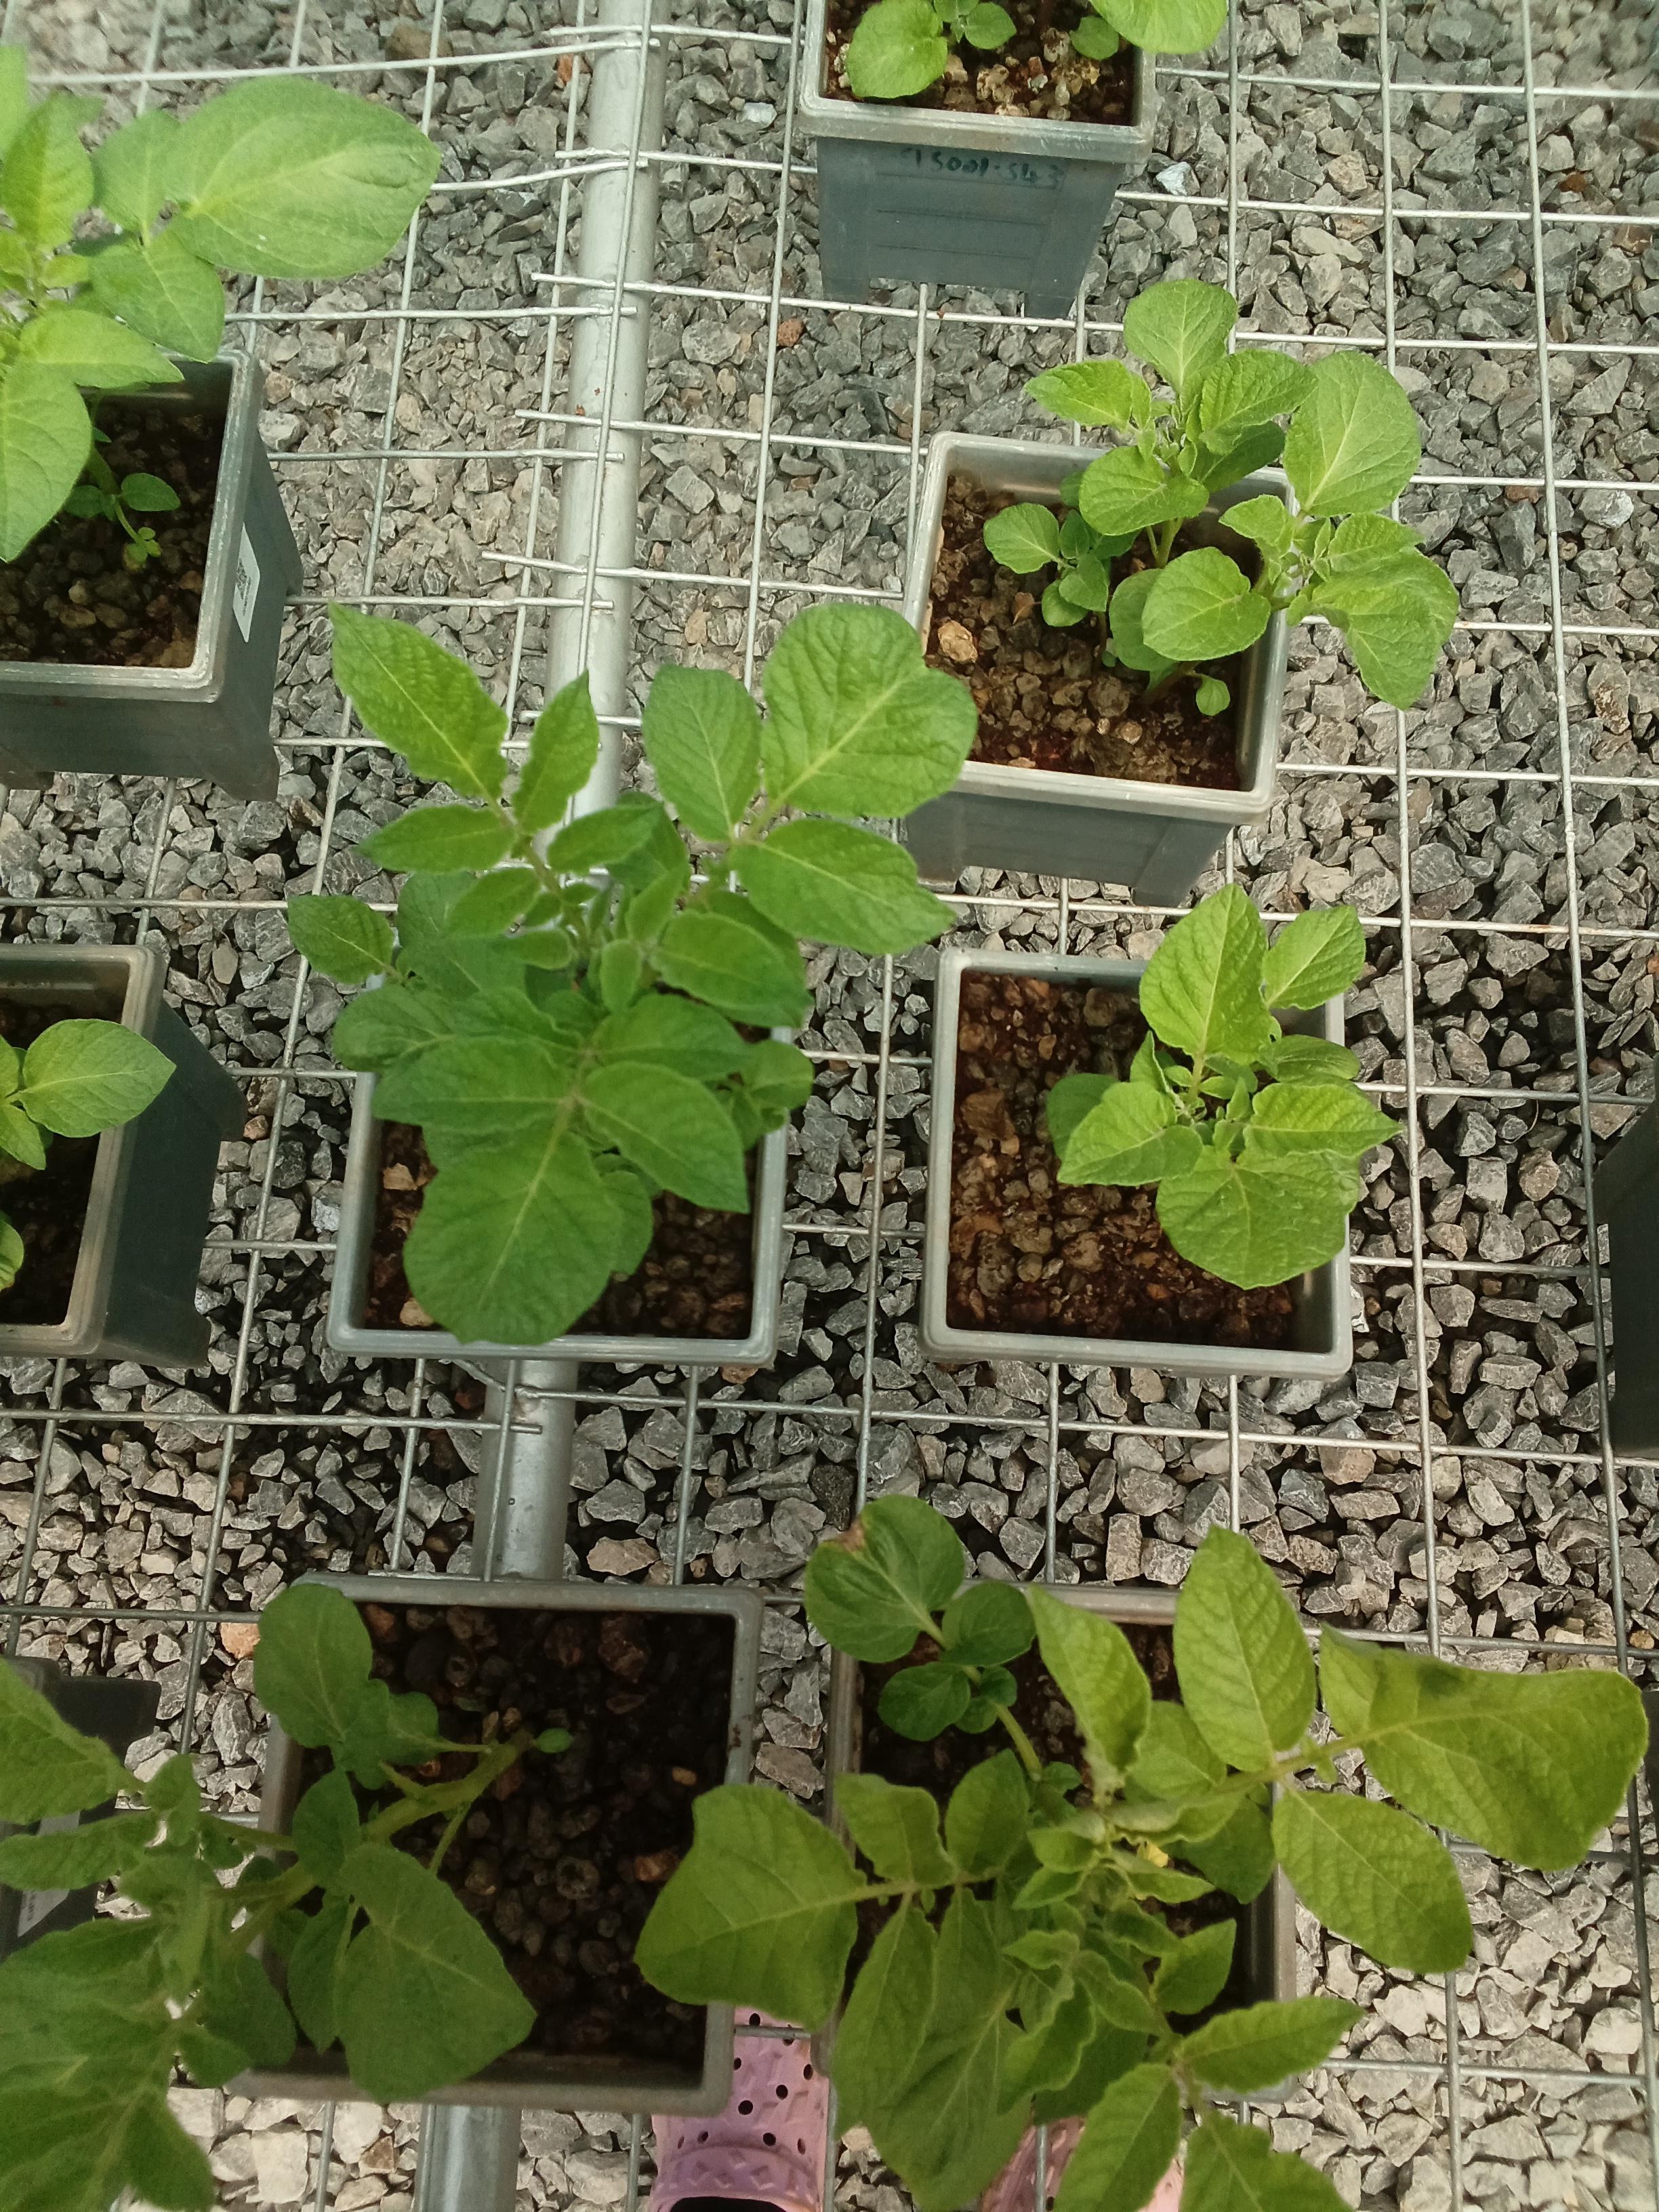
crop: potato
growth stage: emergence
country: Kenya
